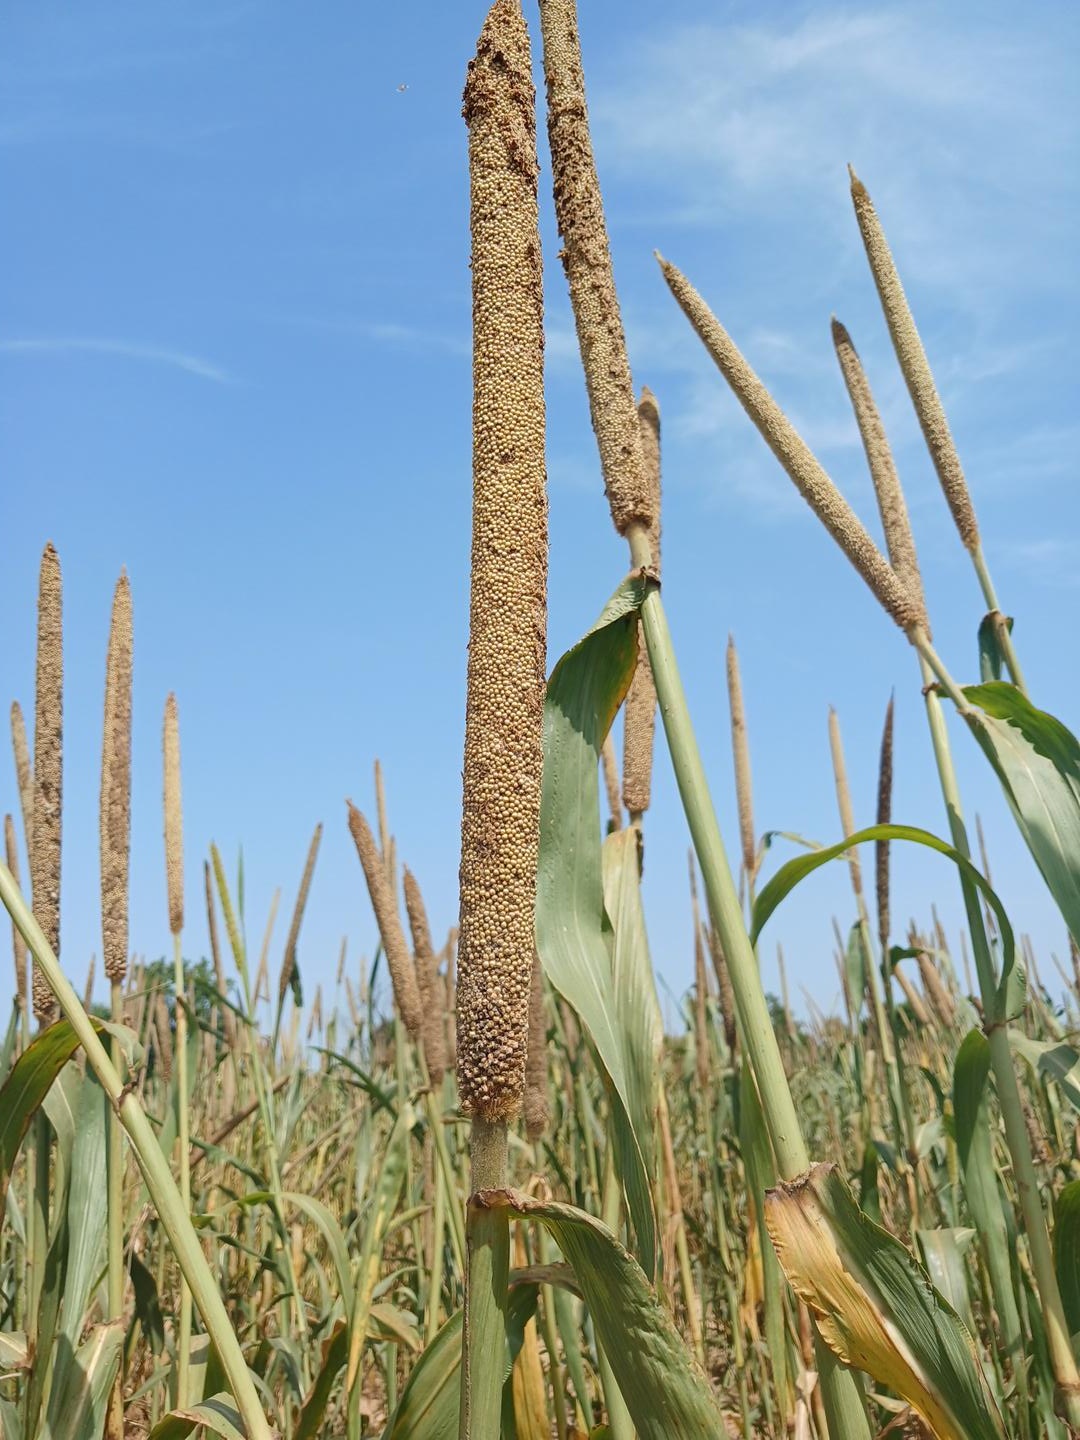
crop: pearl millet
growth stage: maturity
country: Senegal
